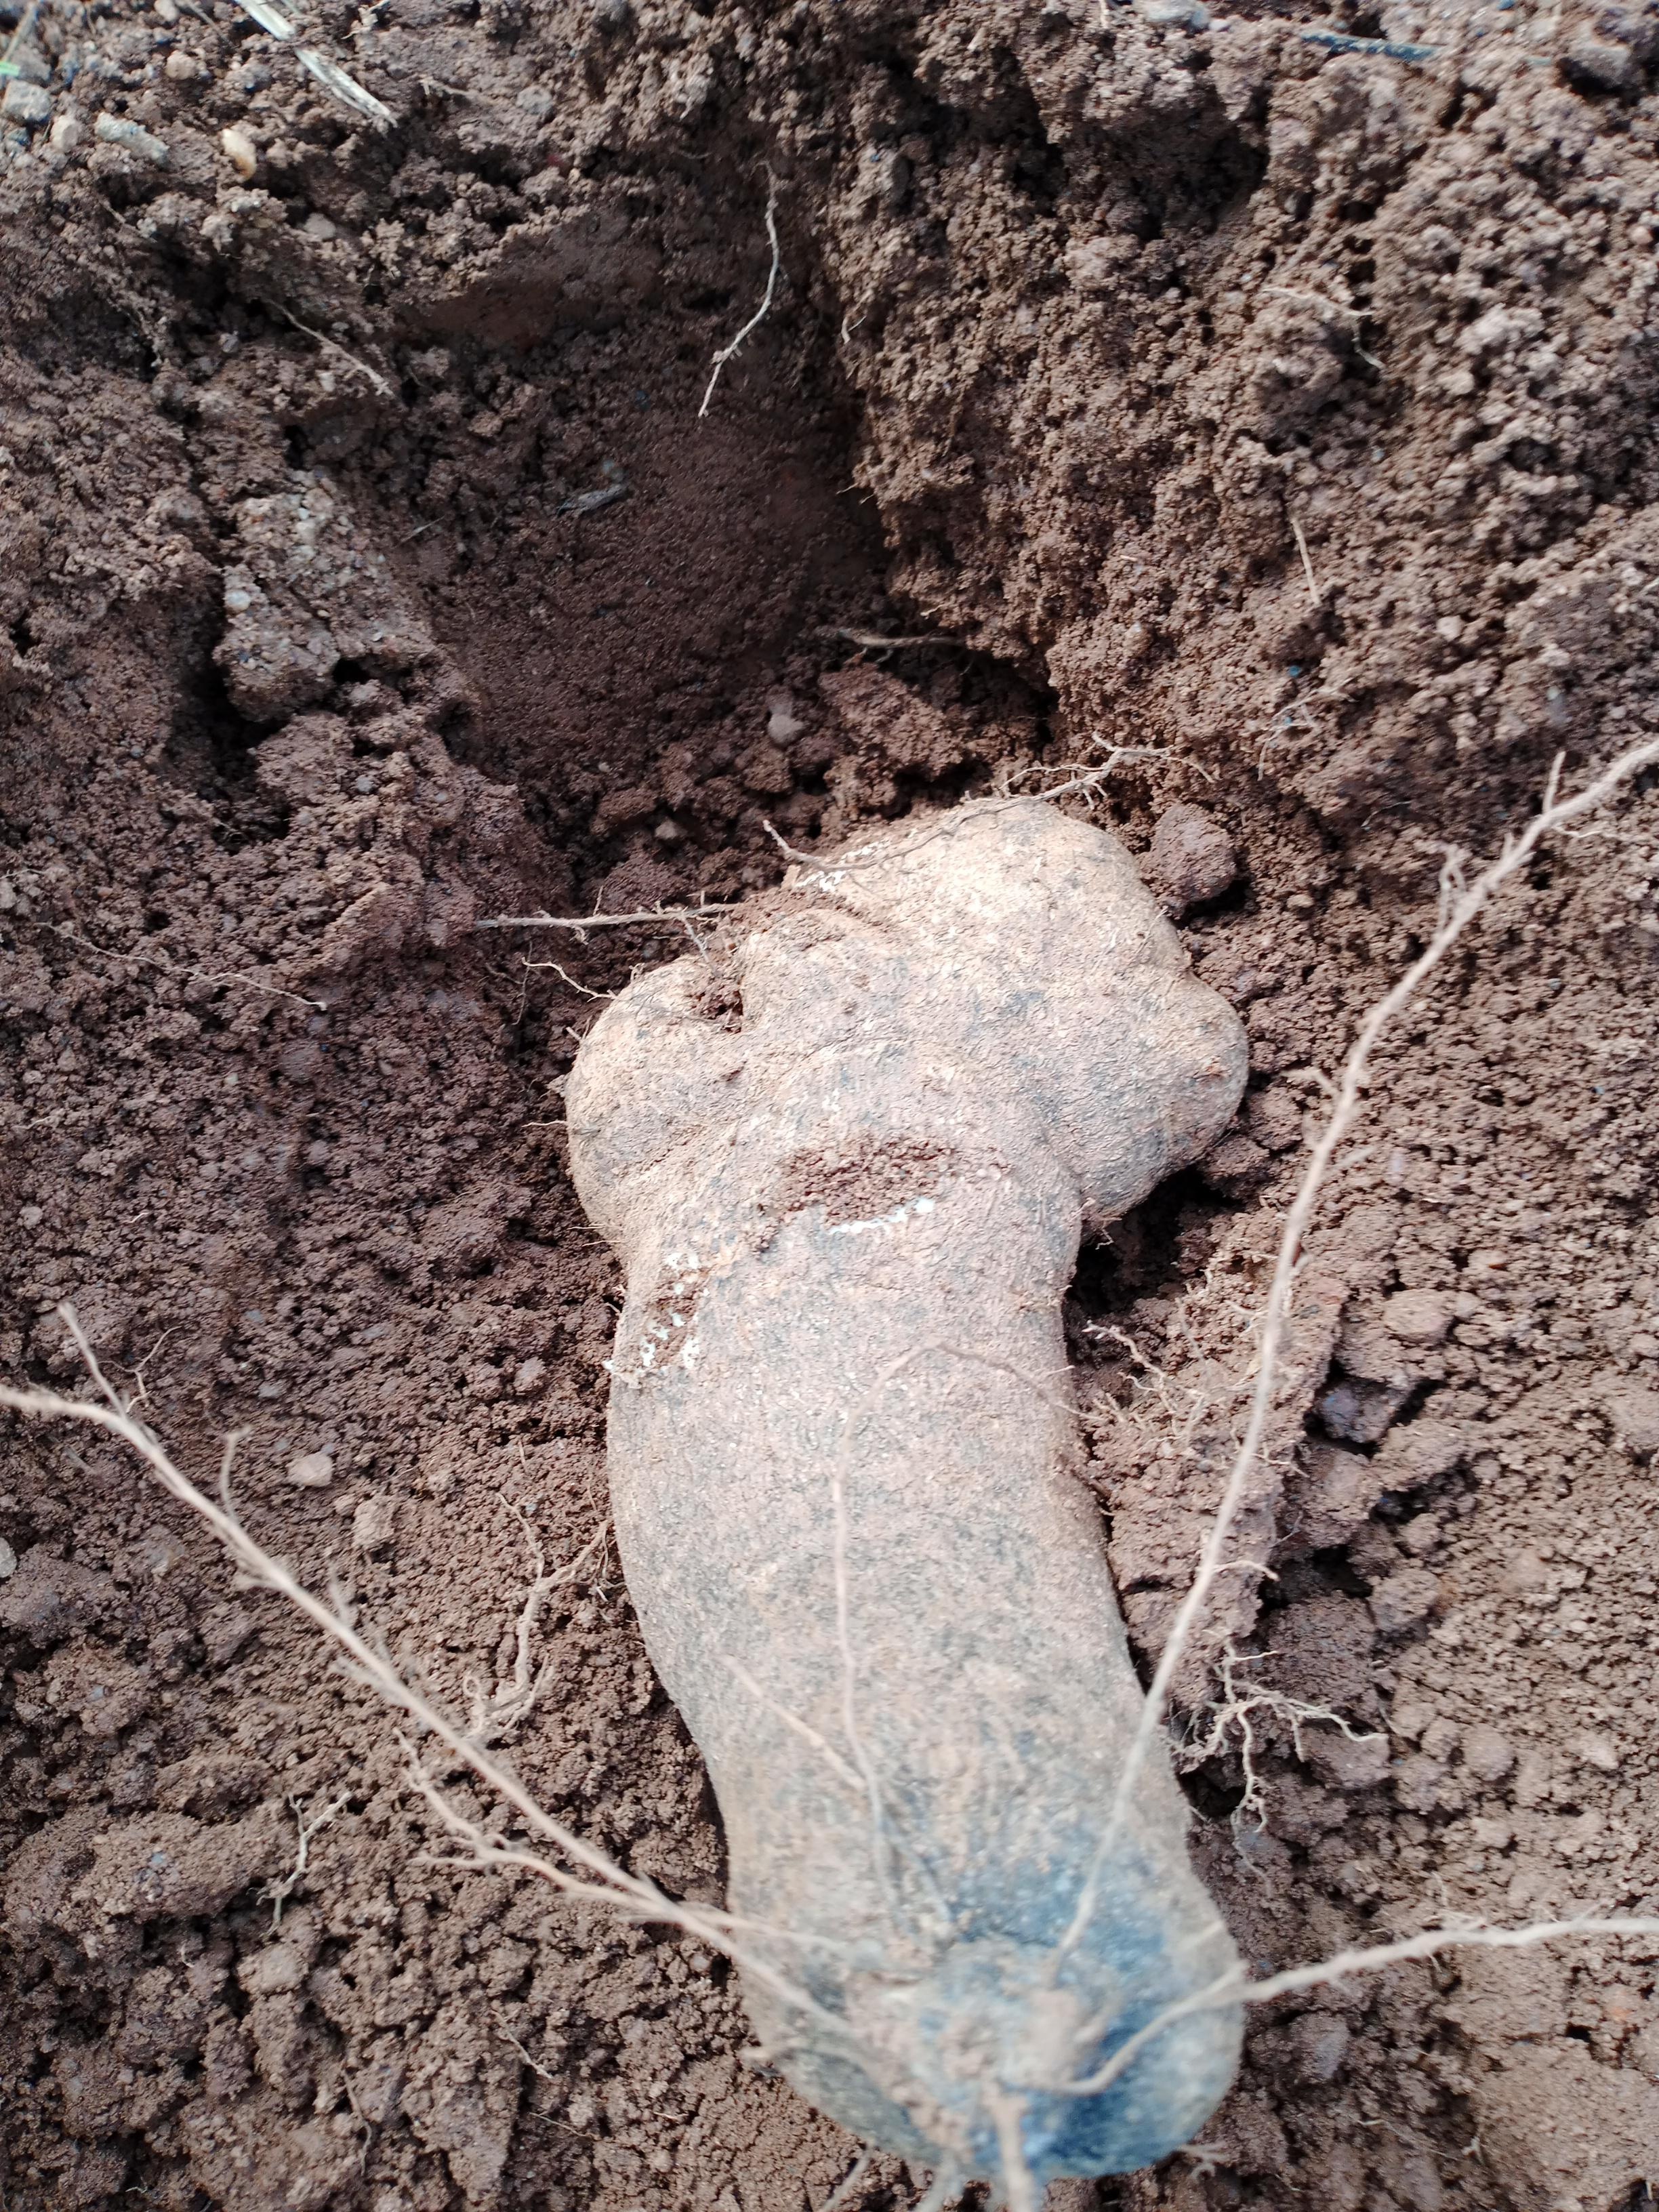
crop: yam
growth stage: harvest
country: Nigeria
